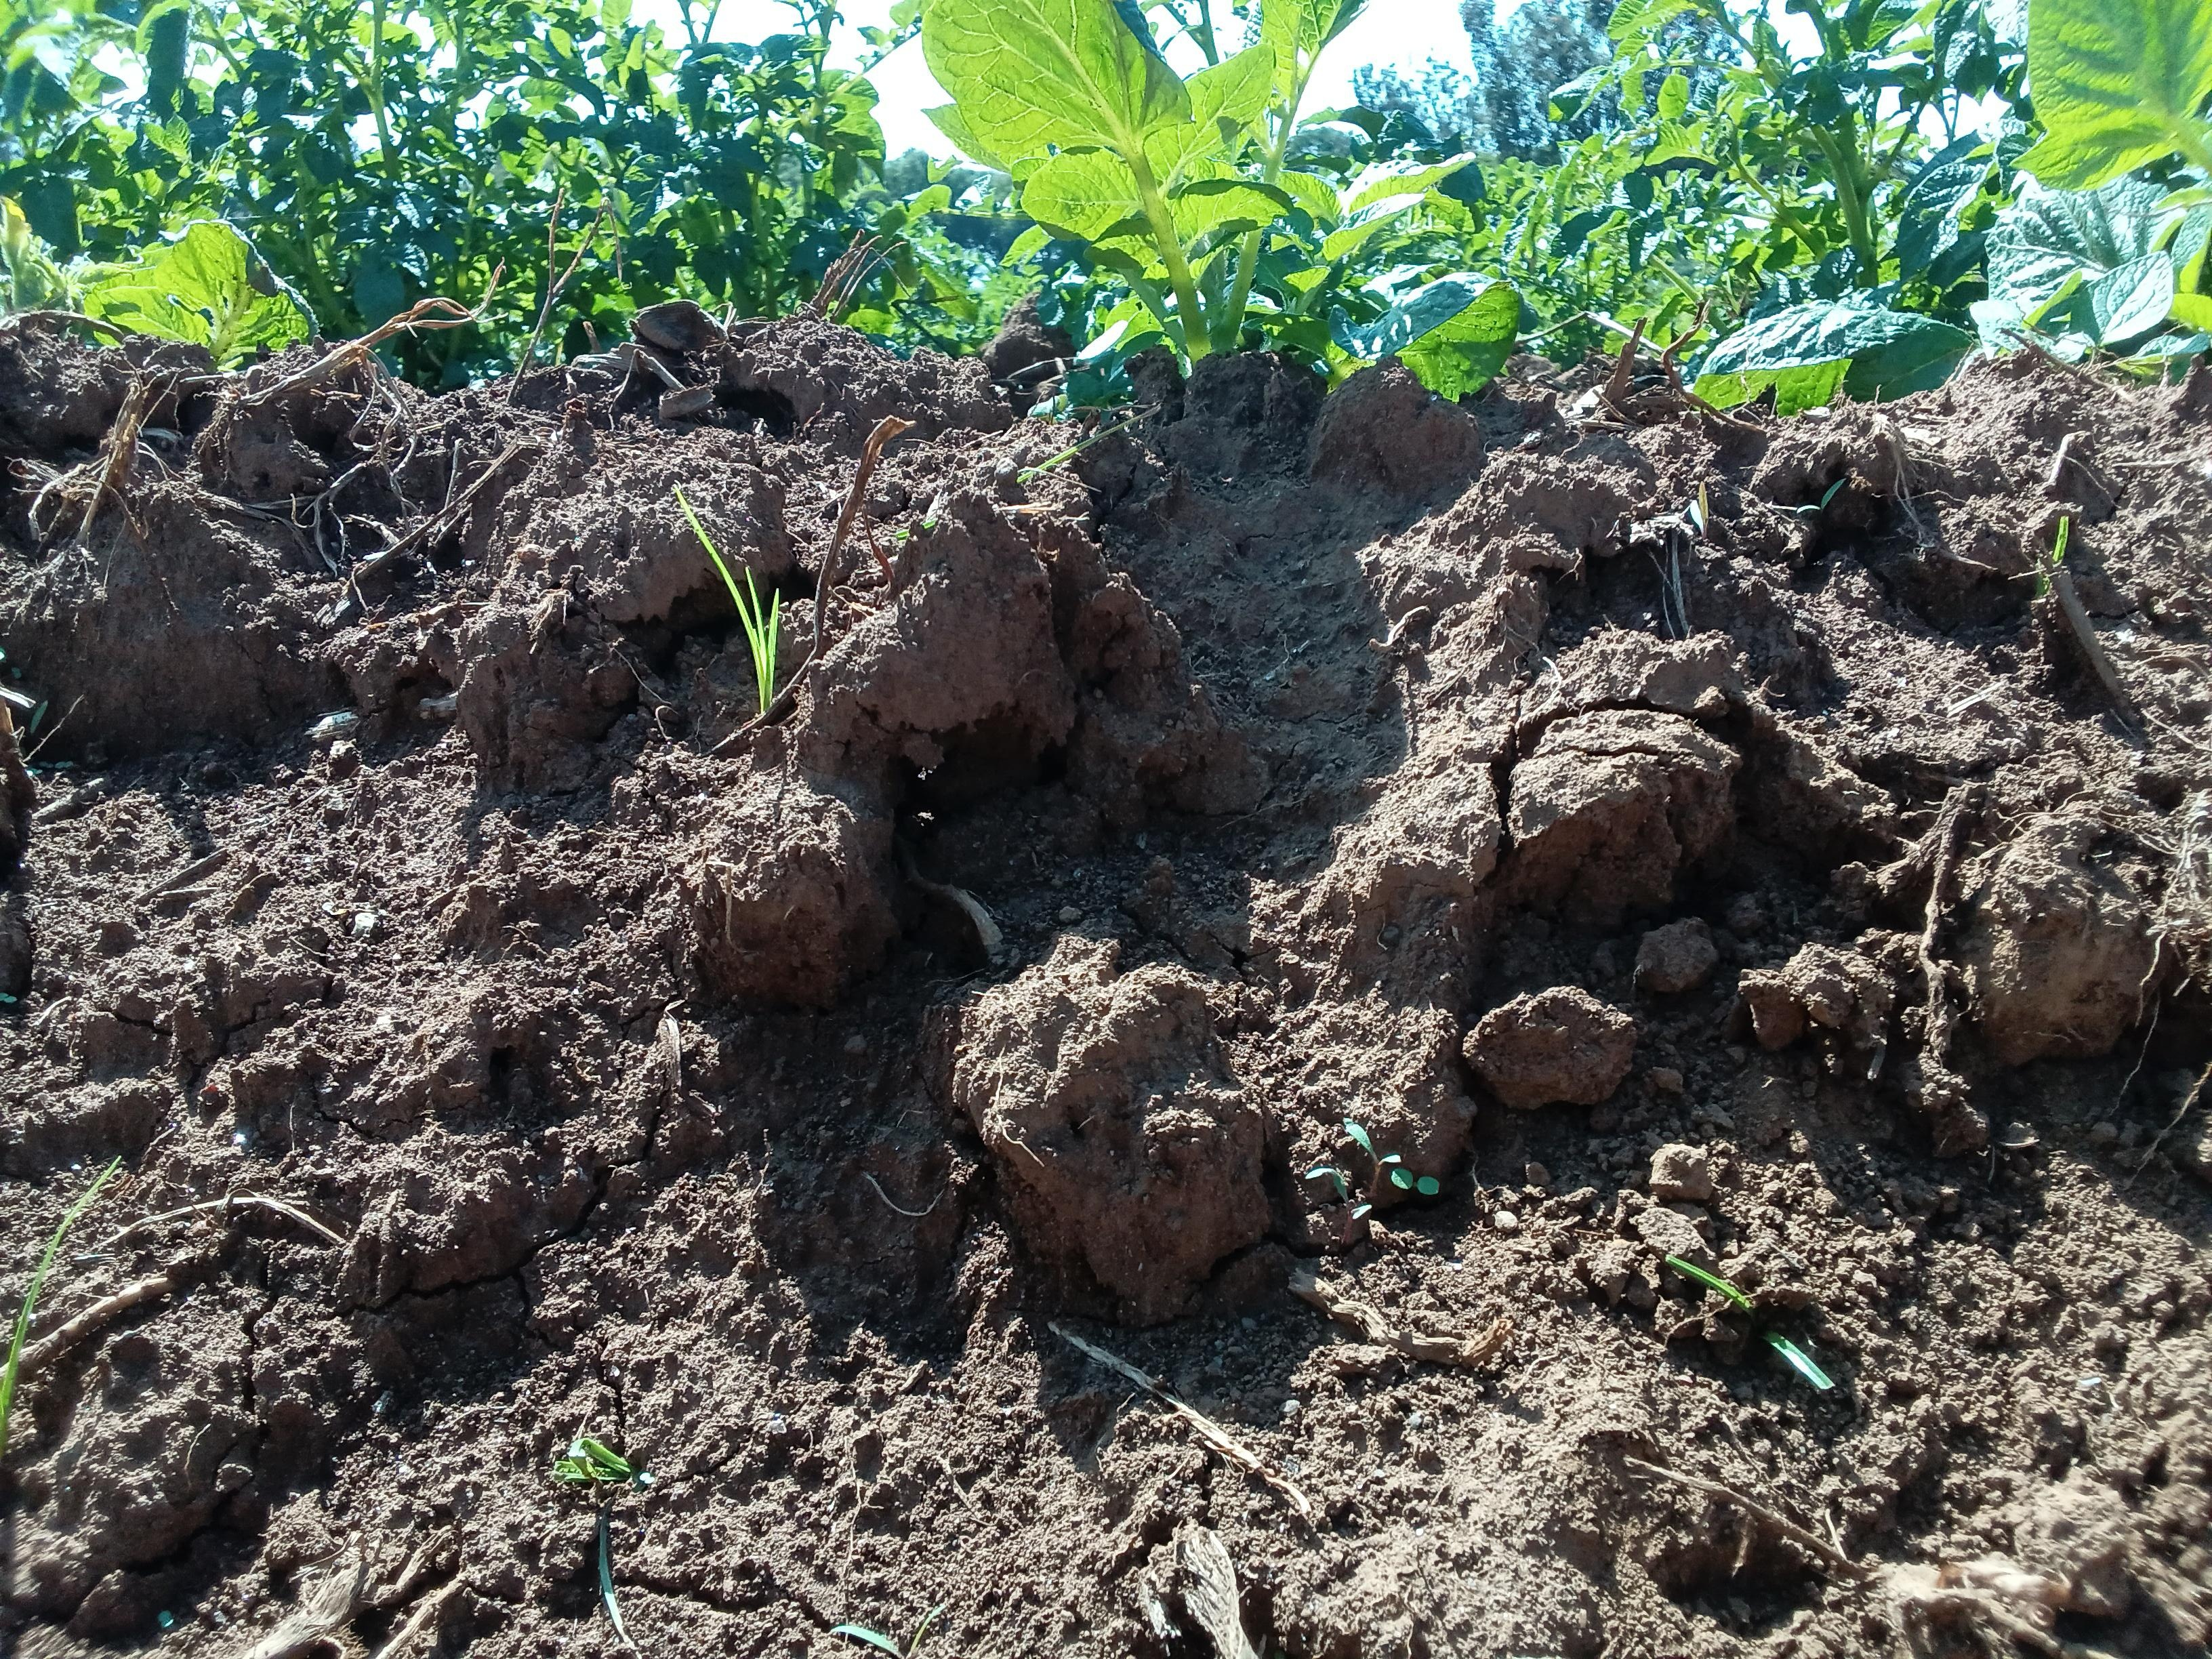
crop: potato
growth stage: vegetative
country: Kenya
